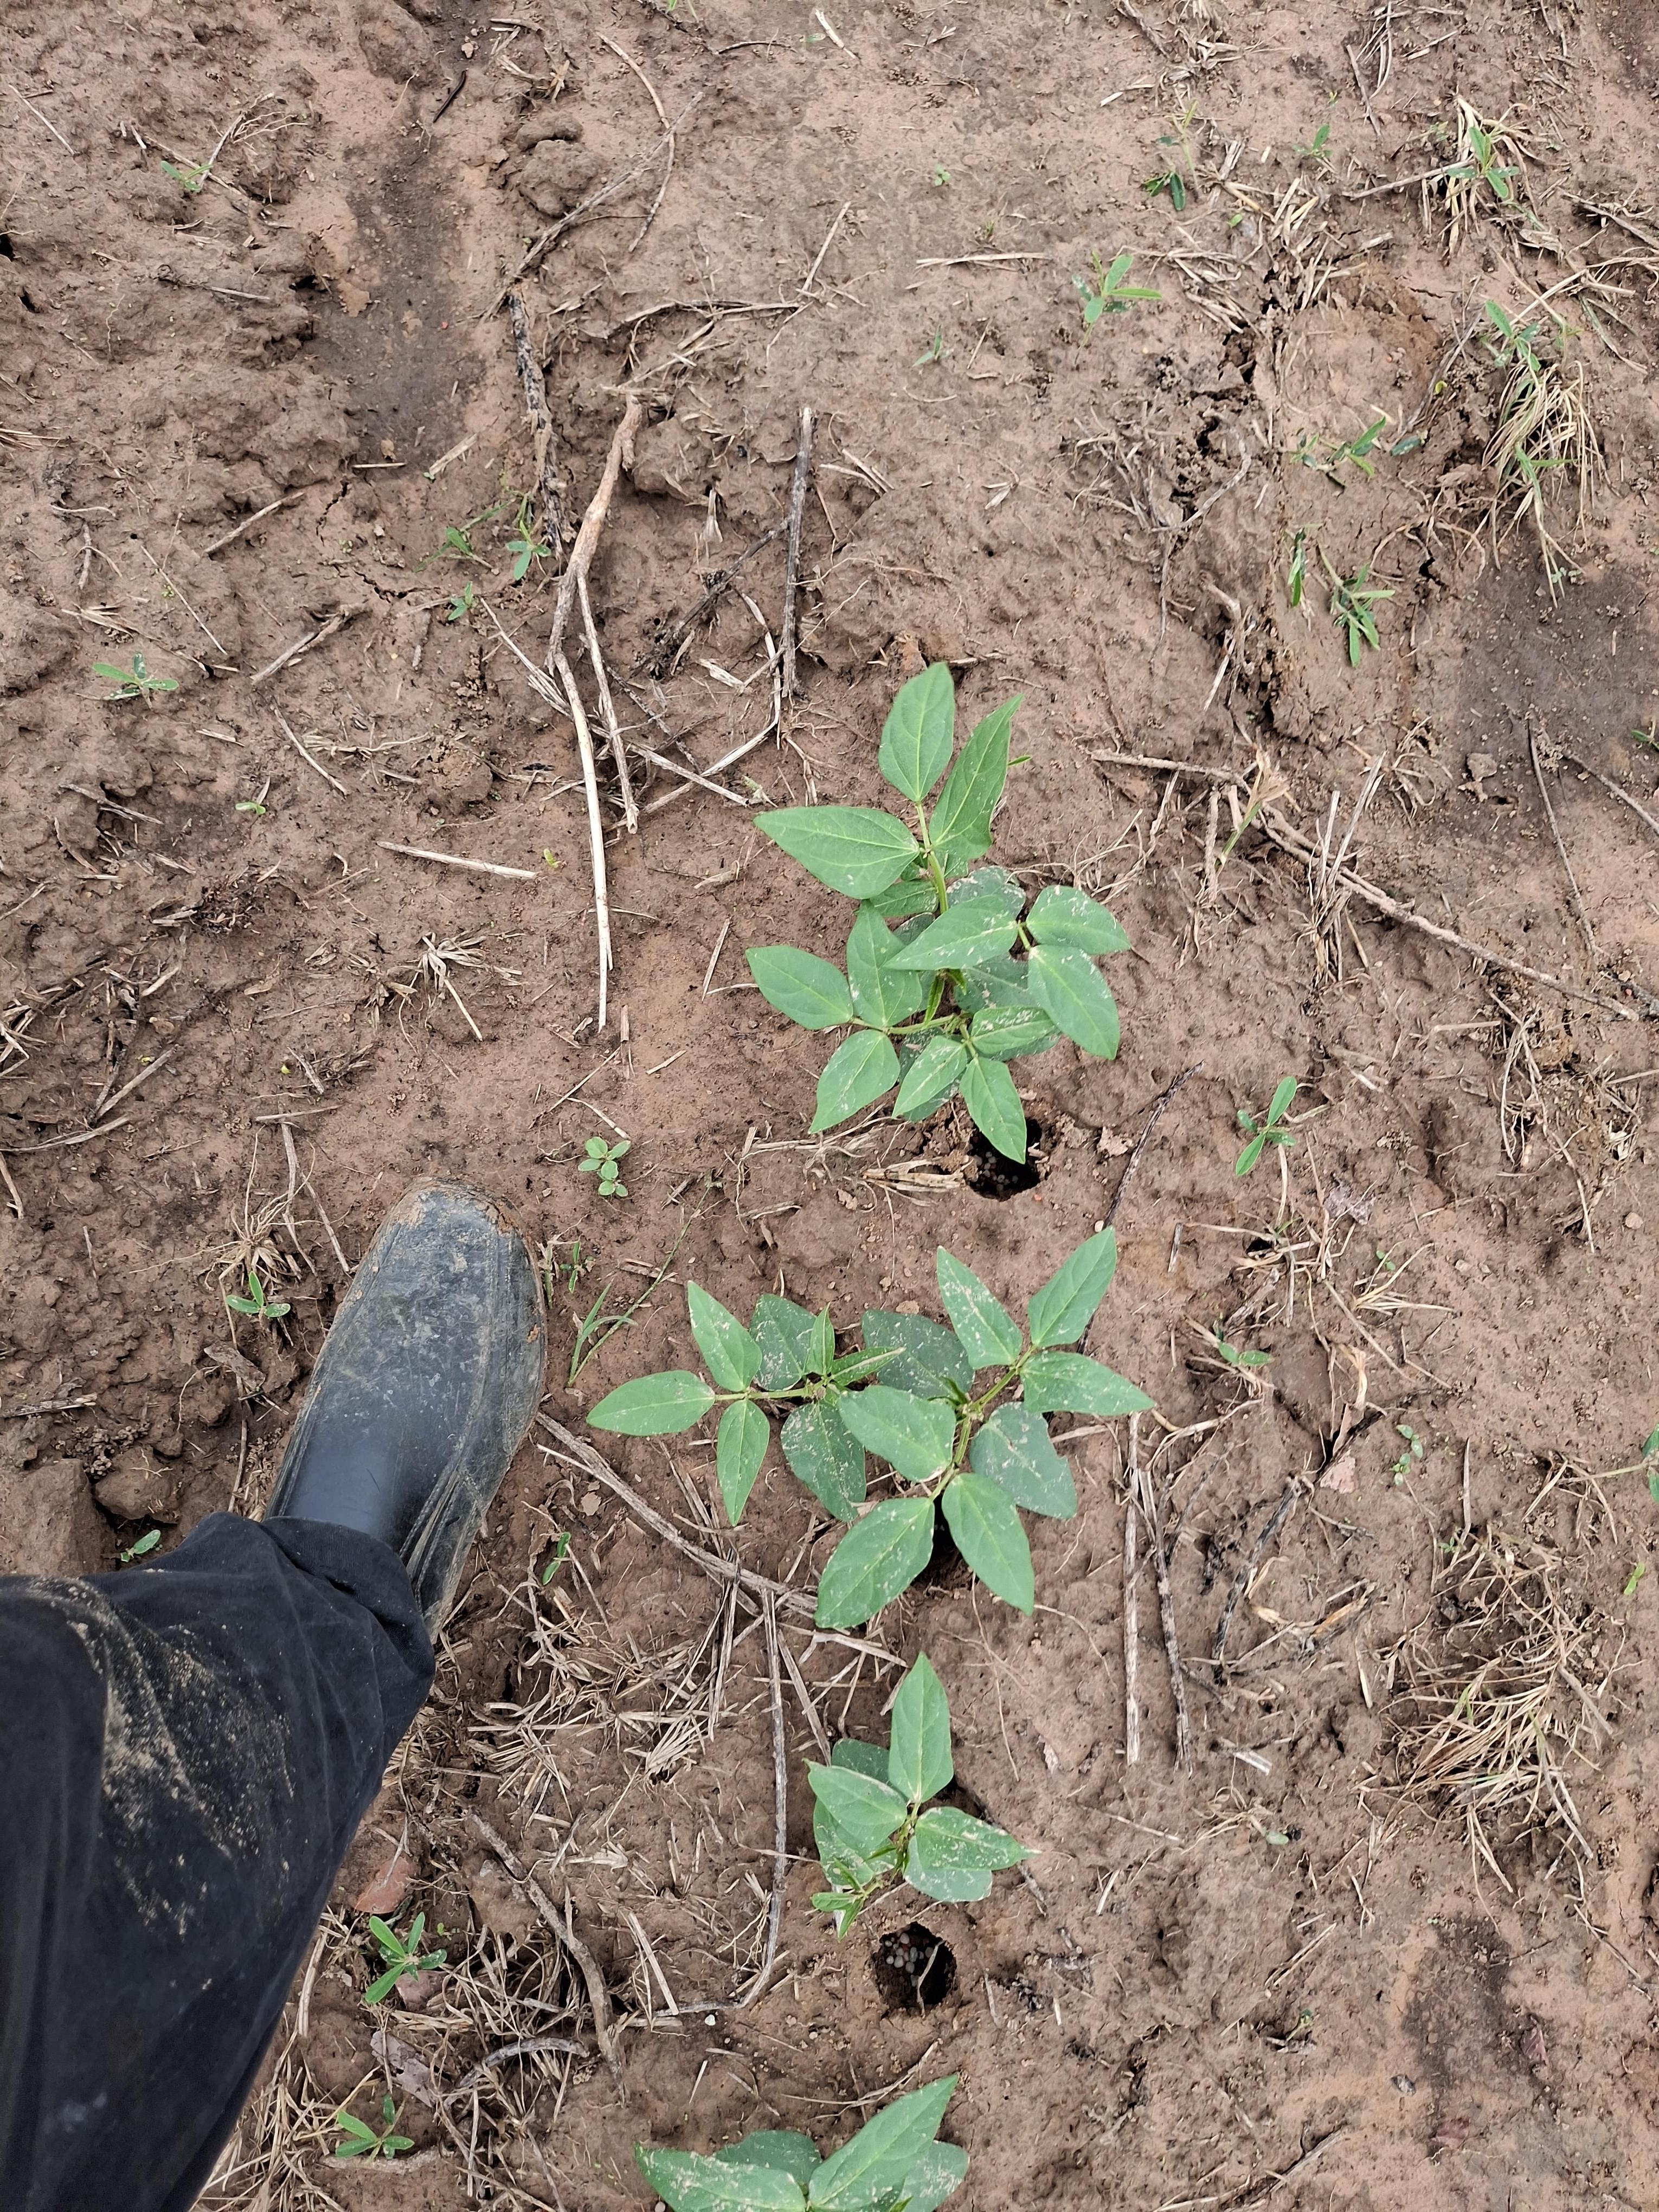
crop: cowpea
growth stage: emergence
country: Nigeria
